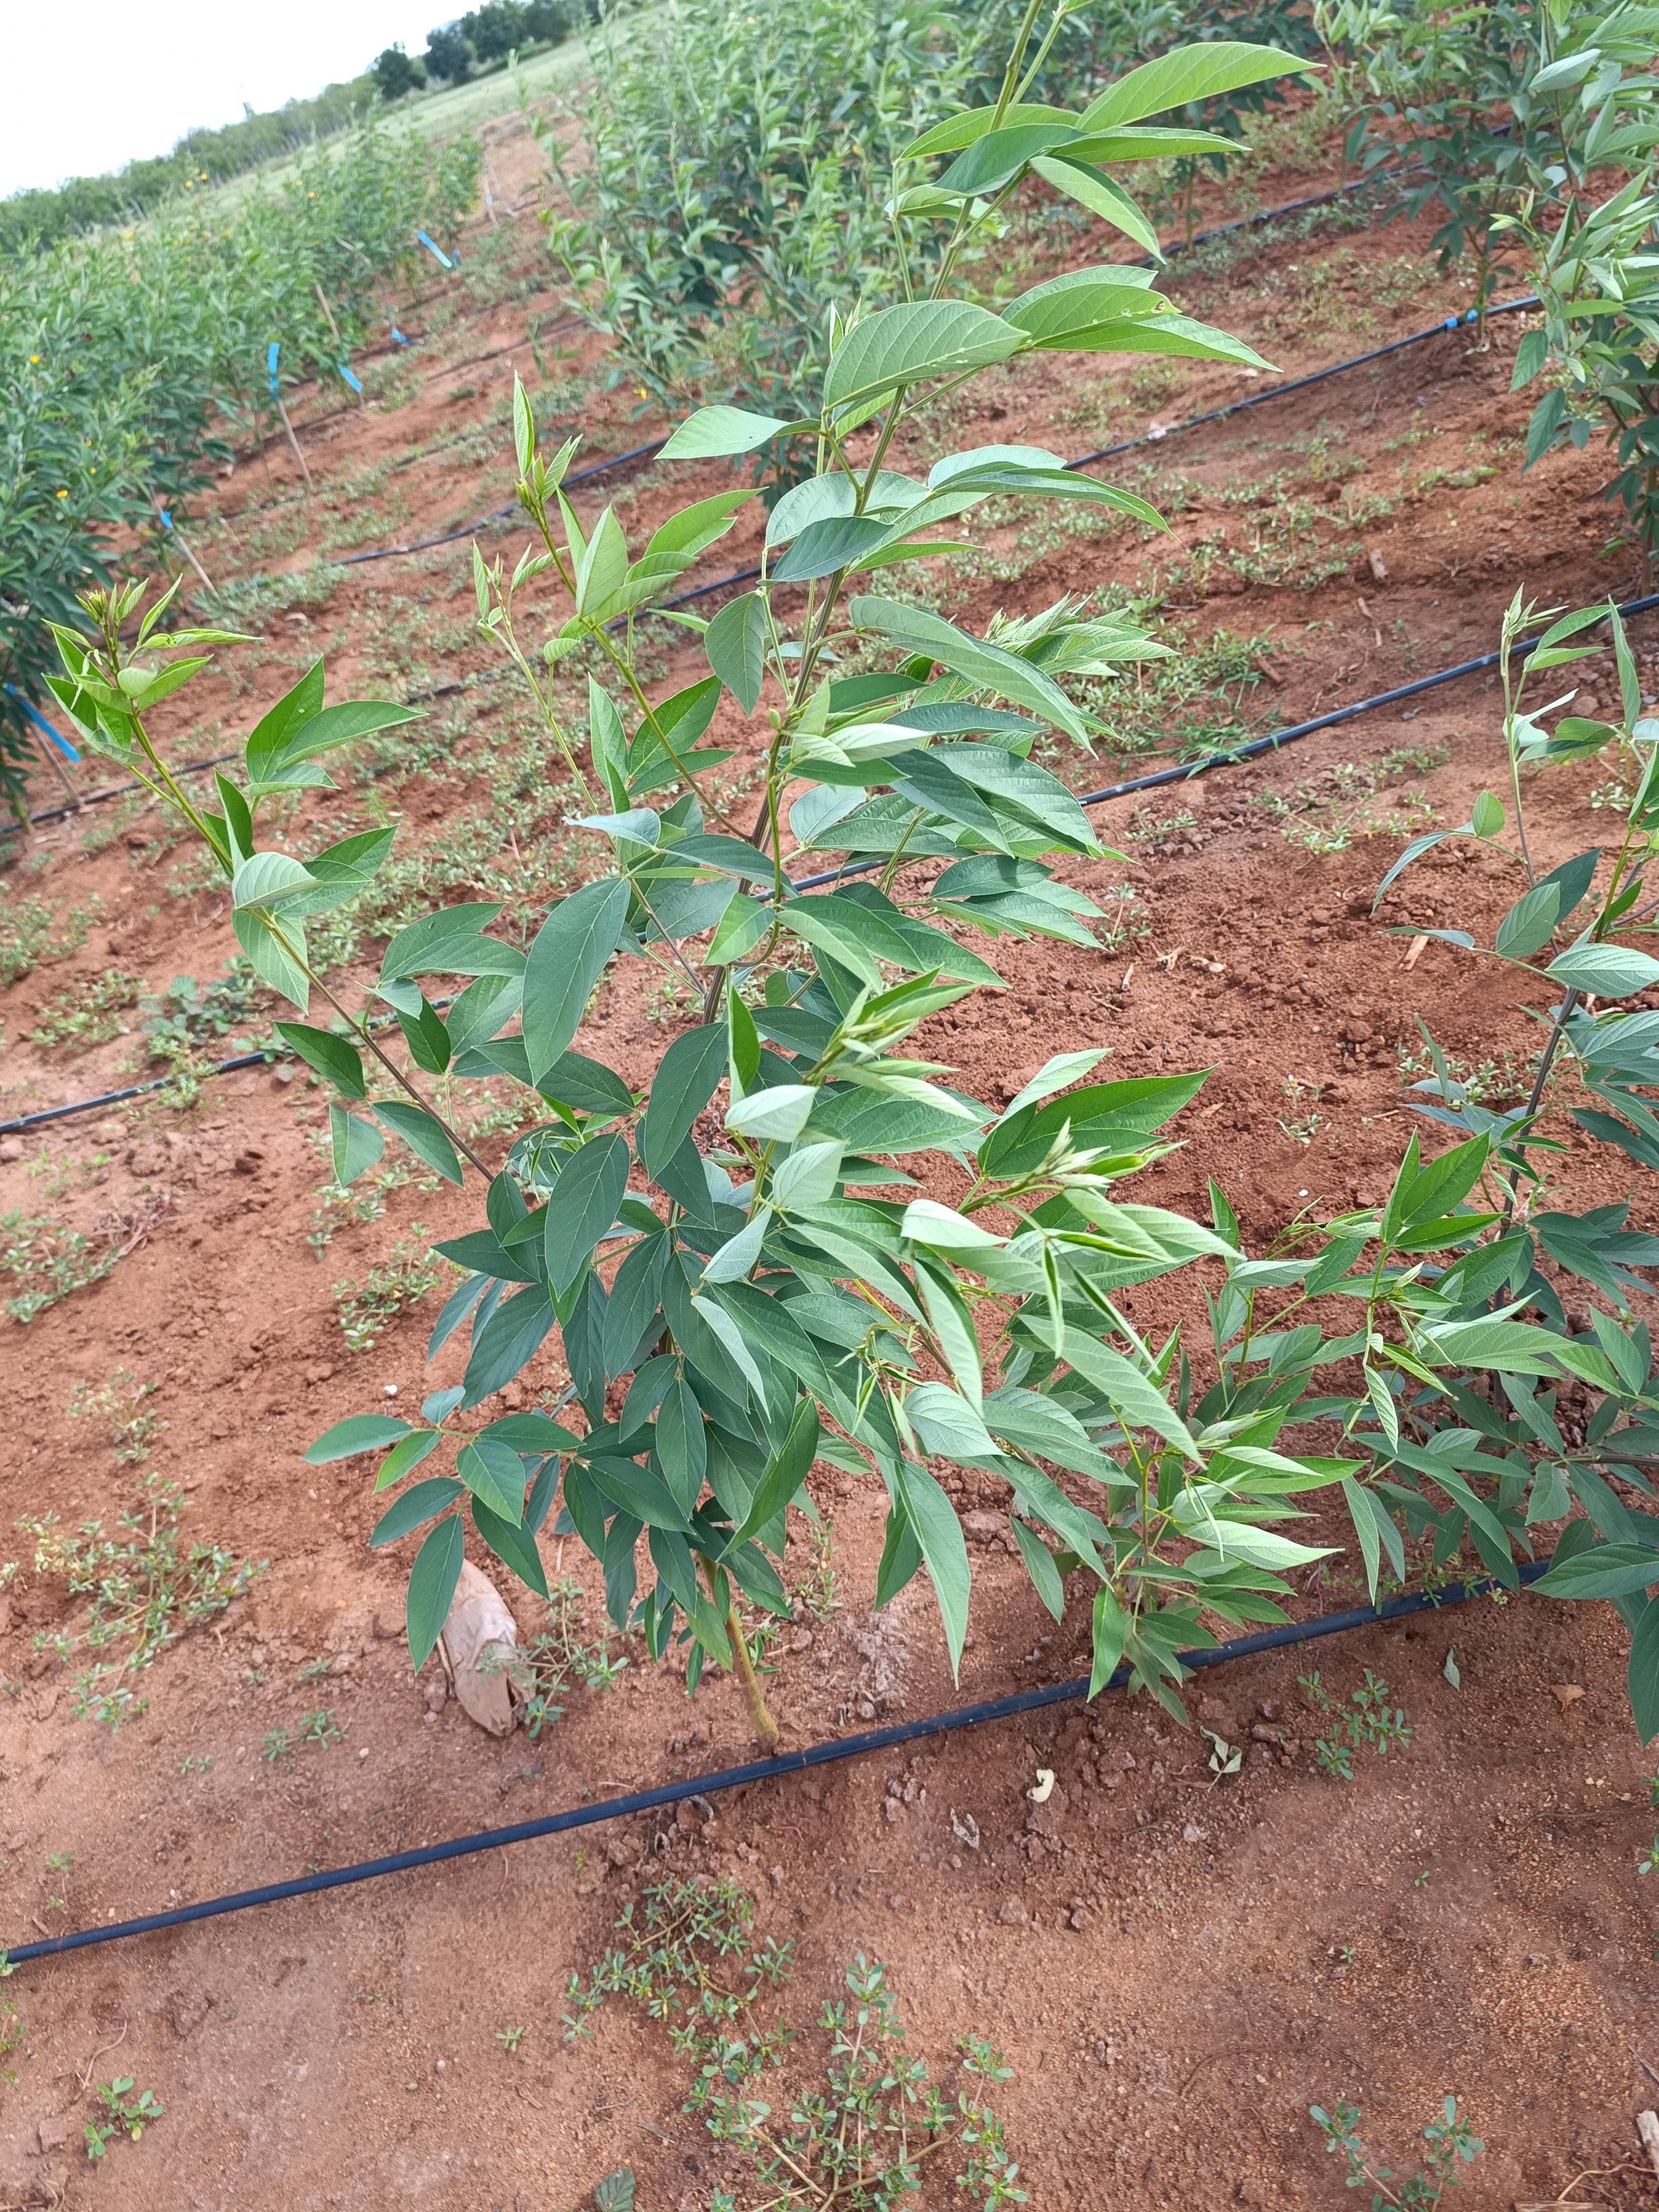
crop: pigeonpea
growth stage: vegetative
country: Kenya
